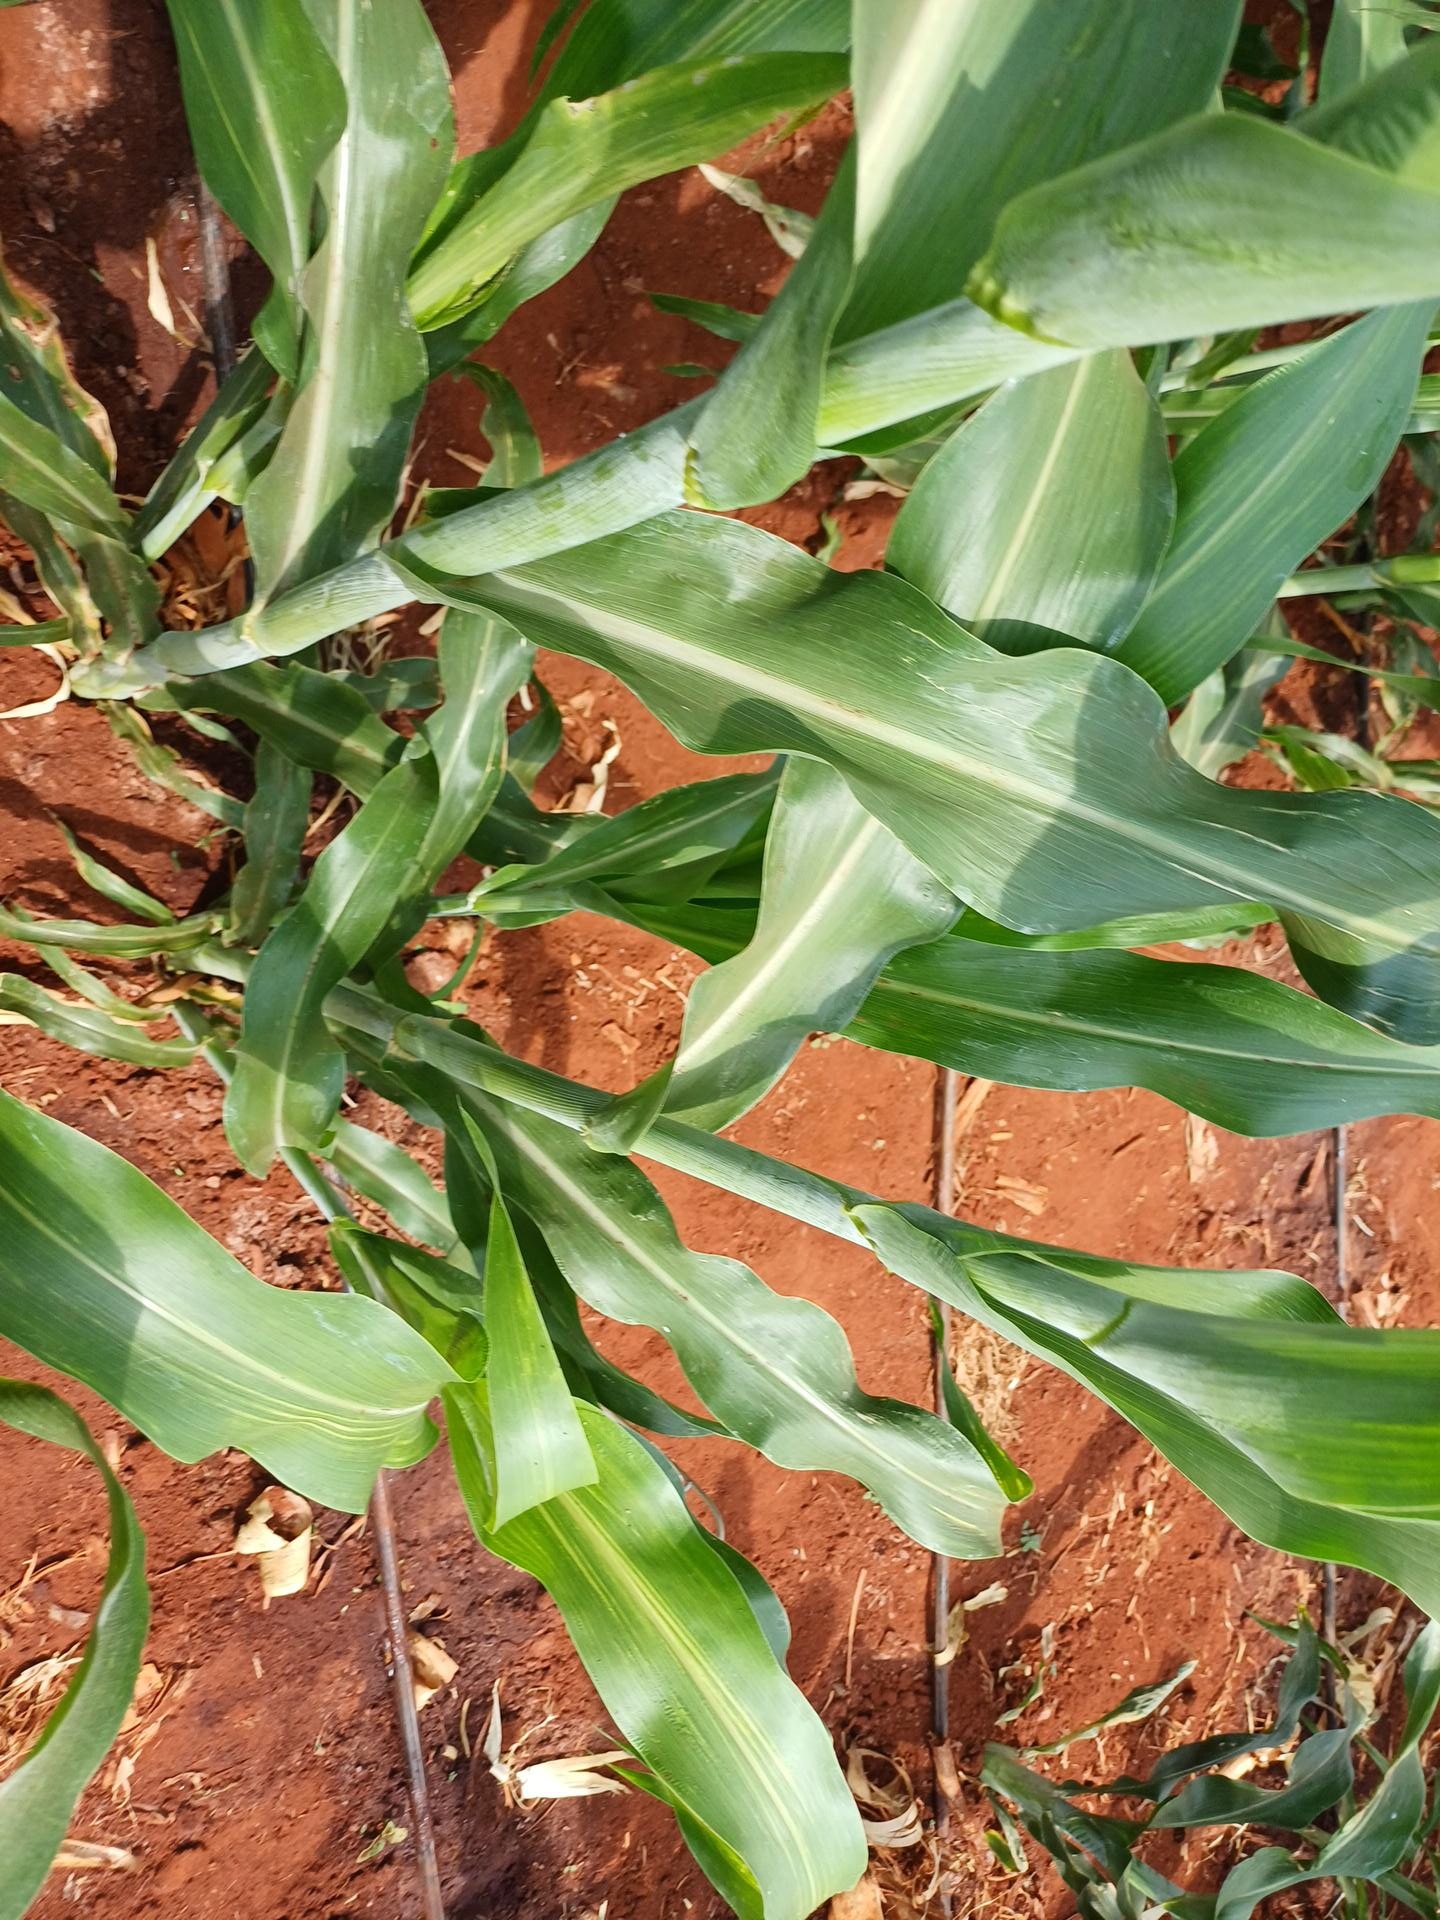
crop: sorghum
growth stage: vegetative
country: Kenya
